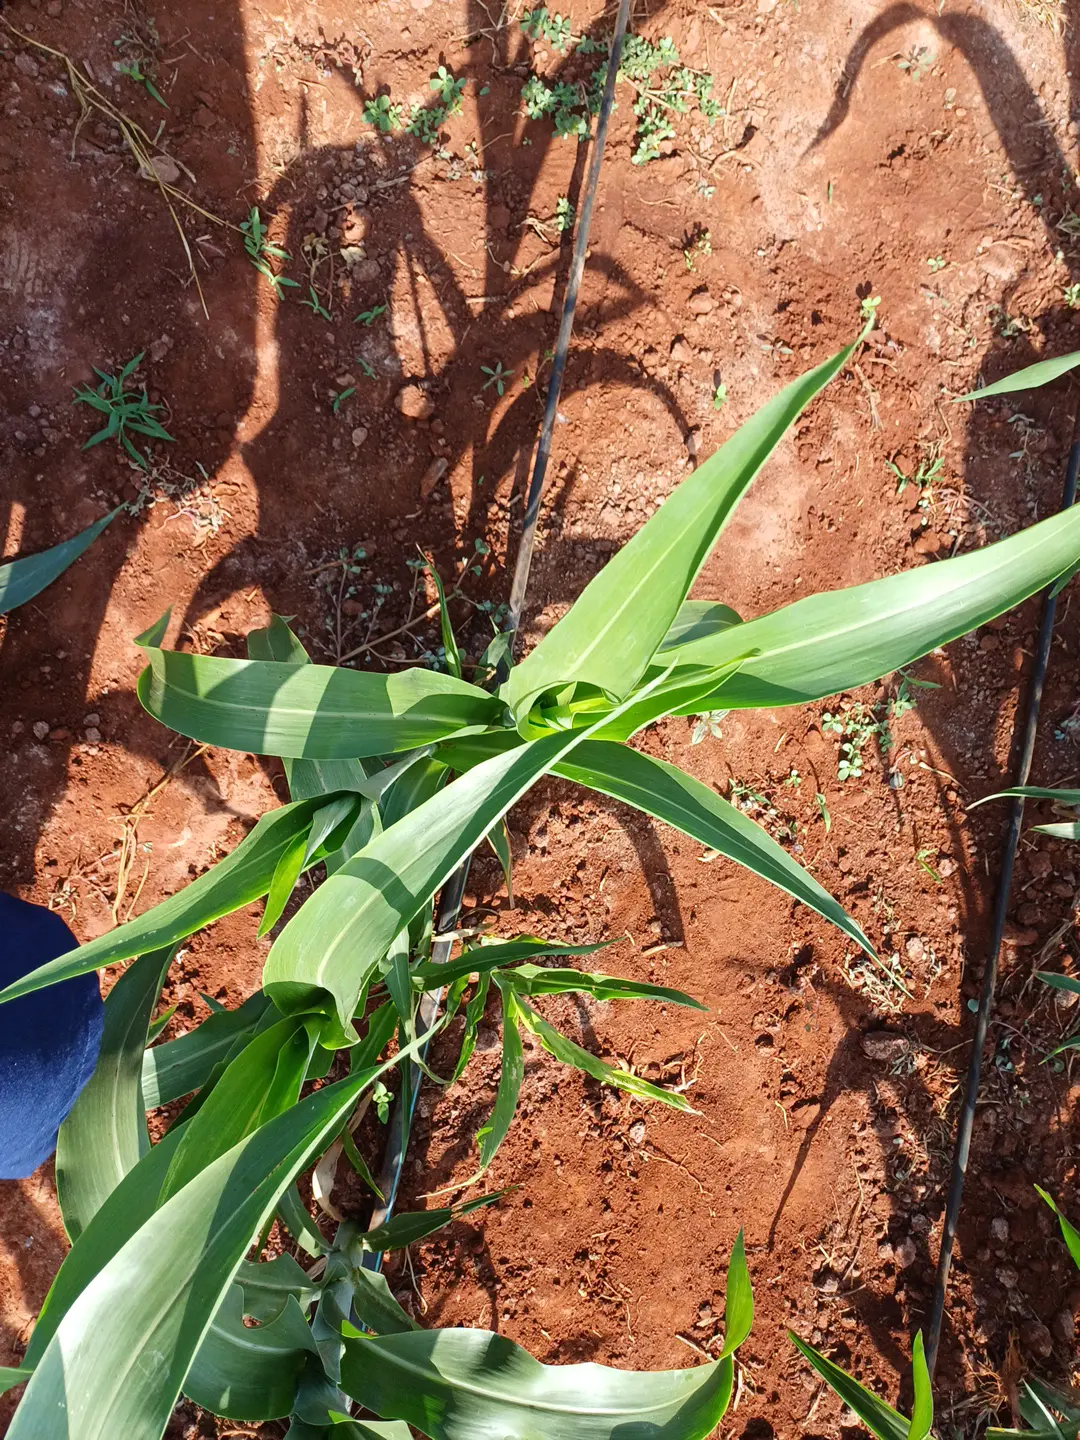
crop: sorghum
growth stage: vegetative
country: Kenya
